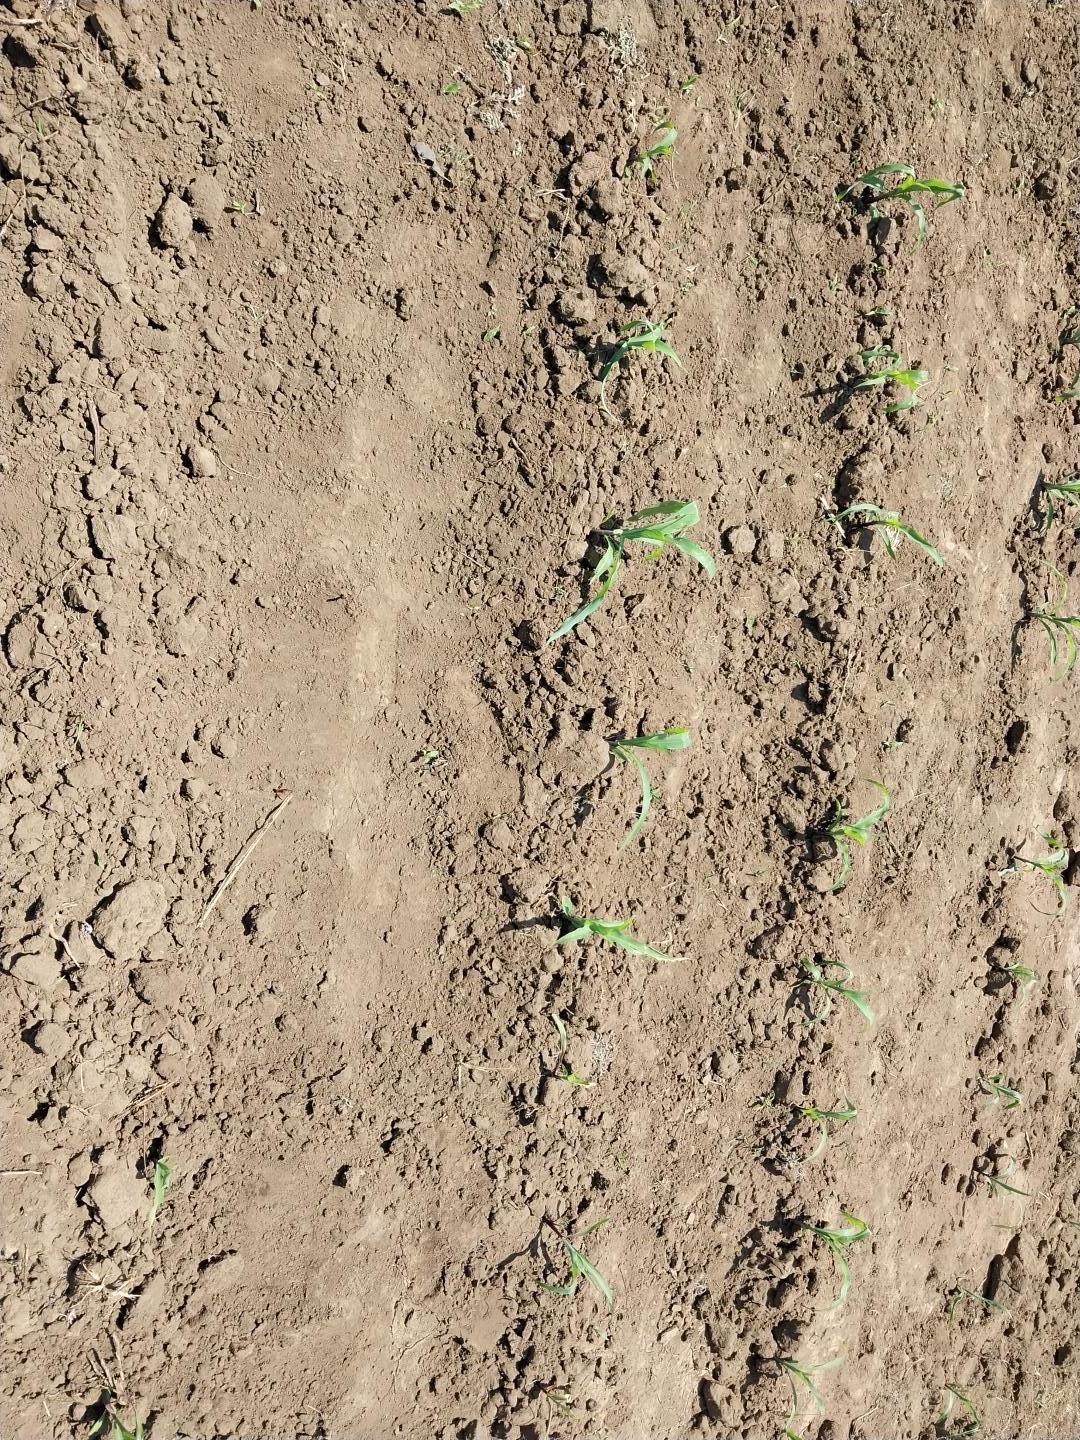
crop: maize
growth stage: vegetative
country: Tanzania
